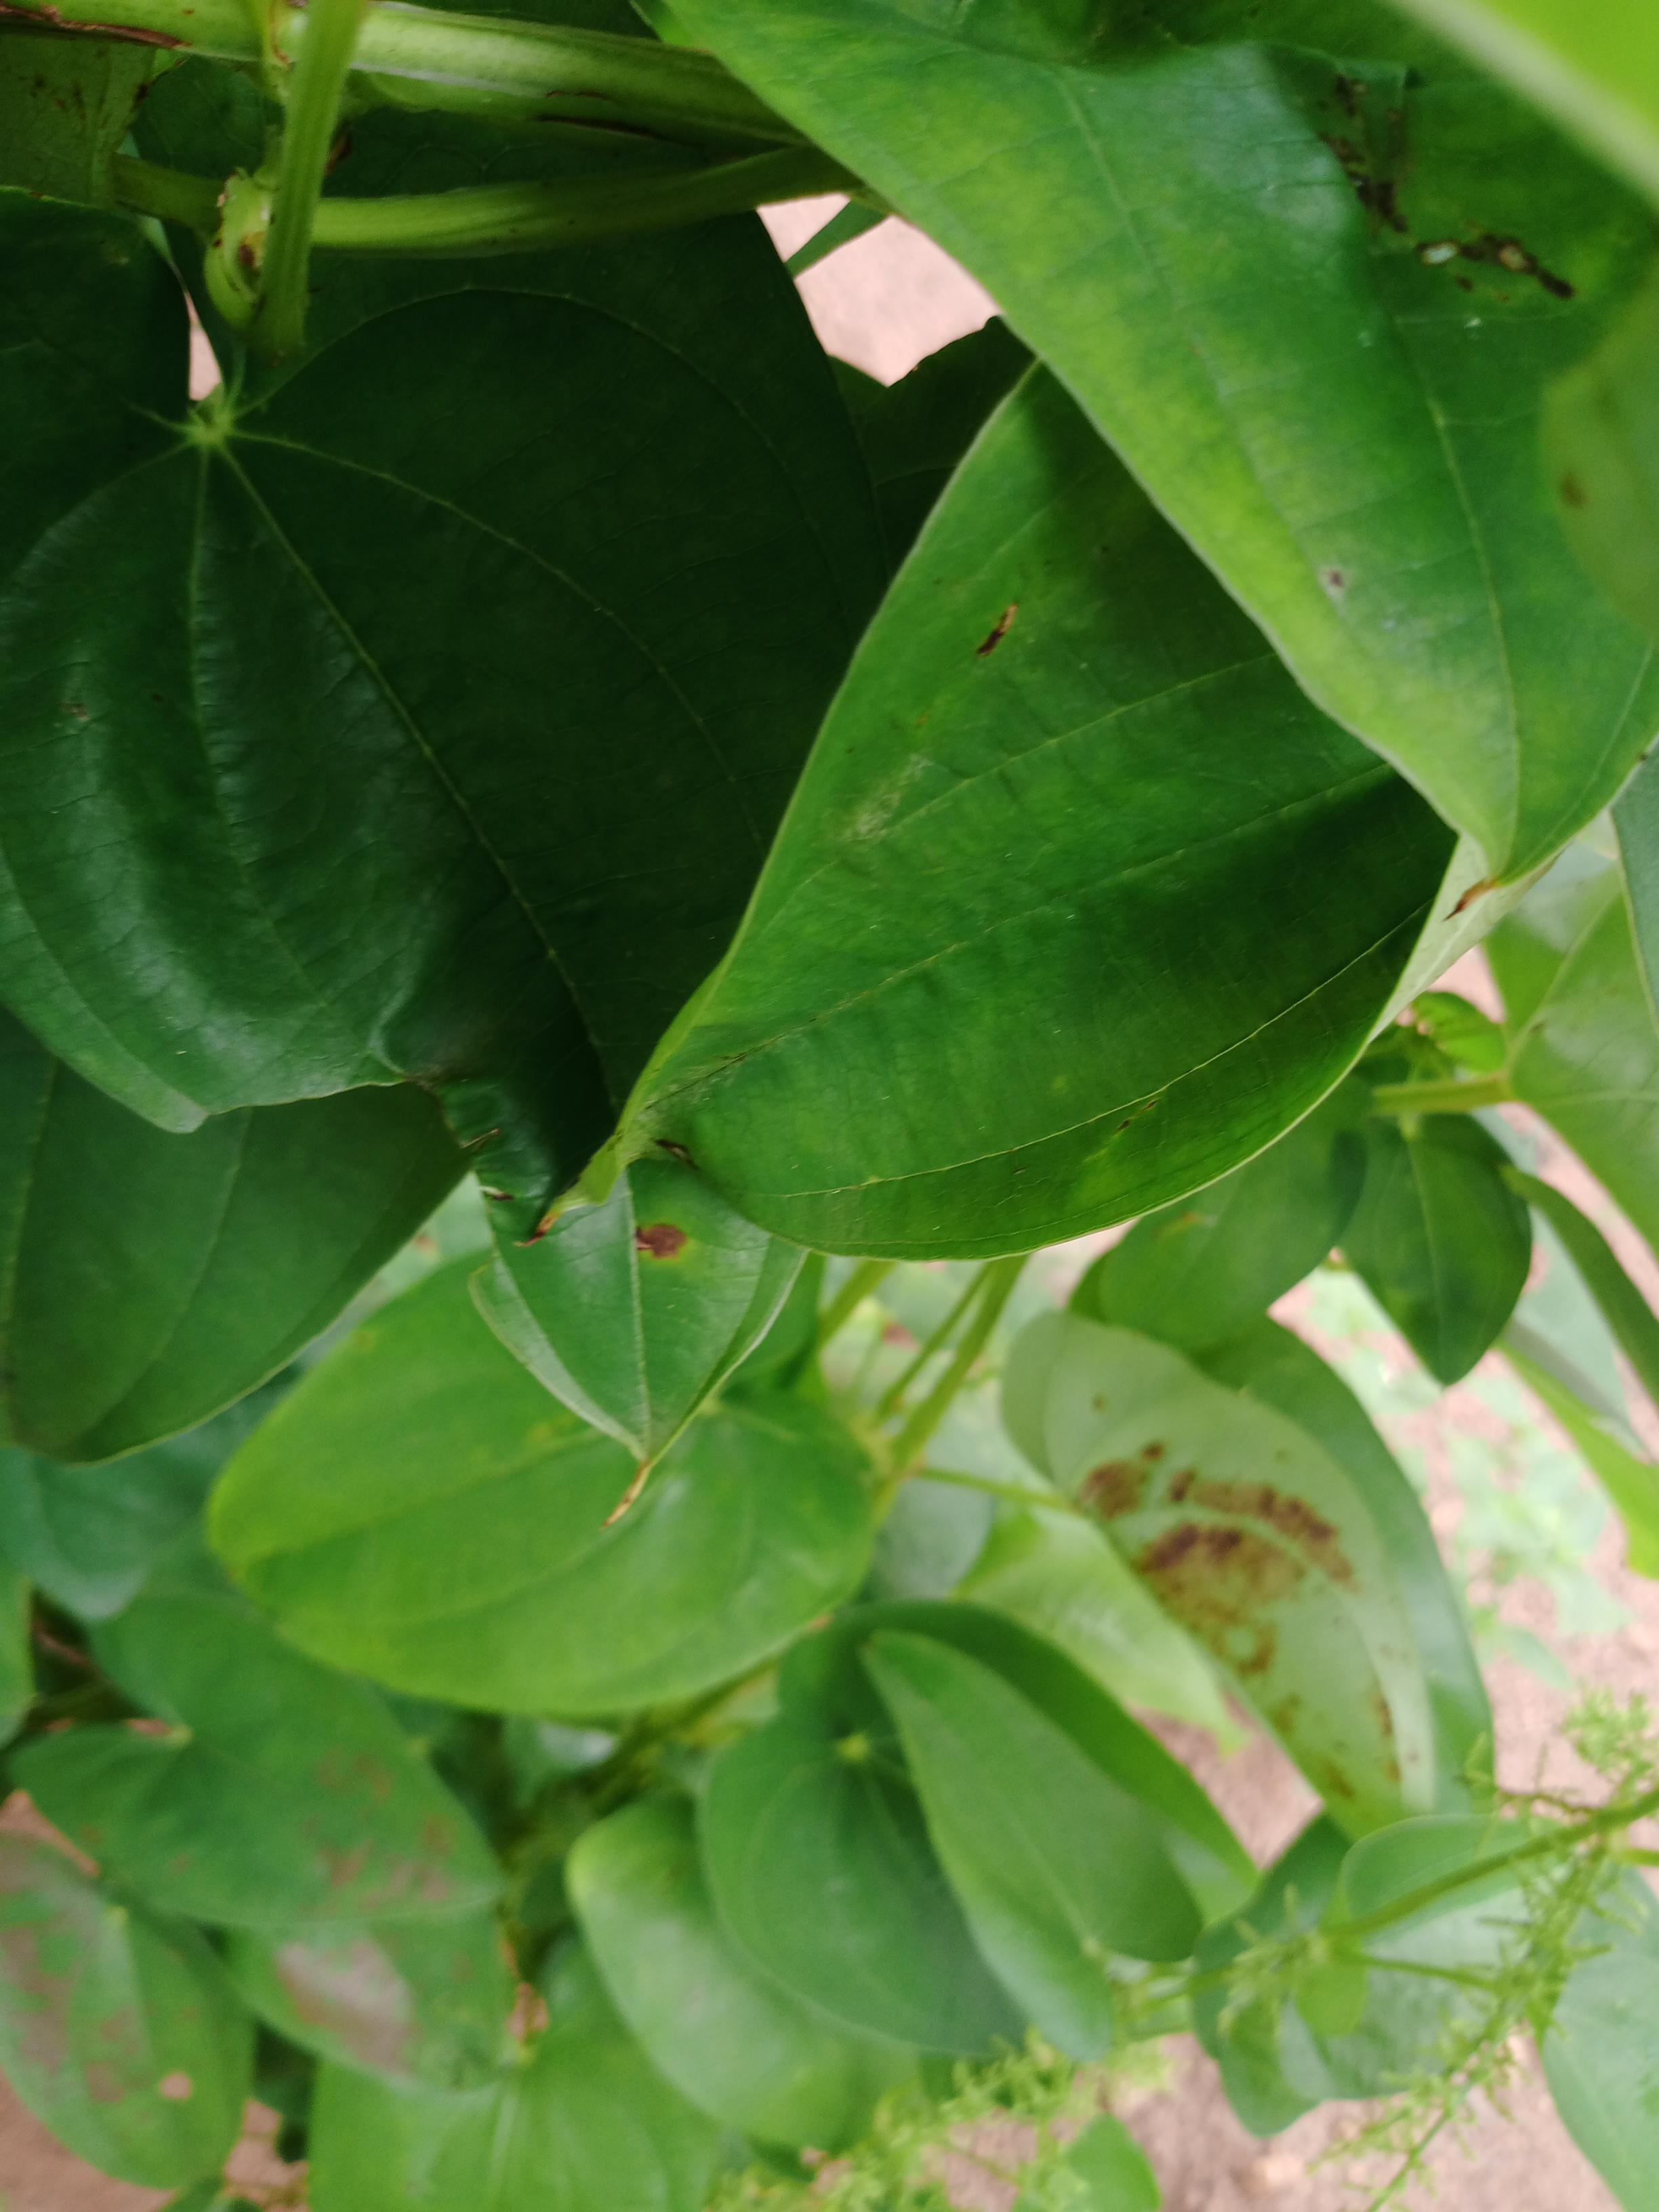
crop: yam
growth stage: vegetative
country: Nigeria
